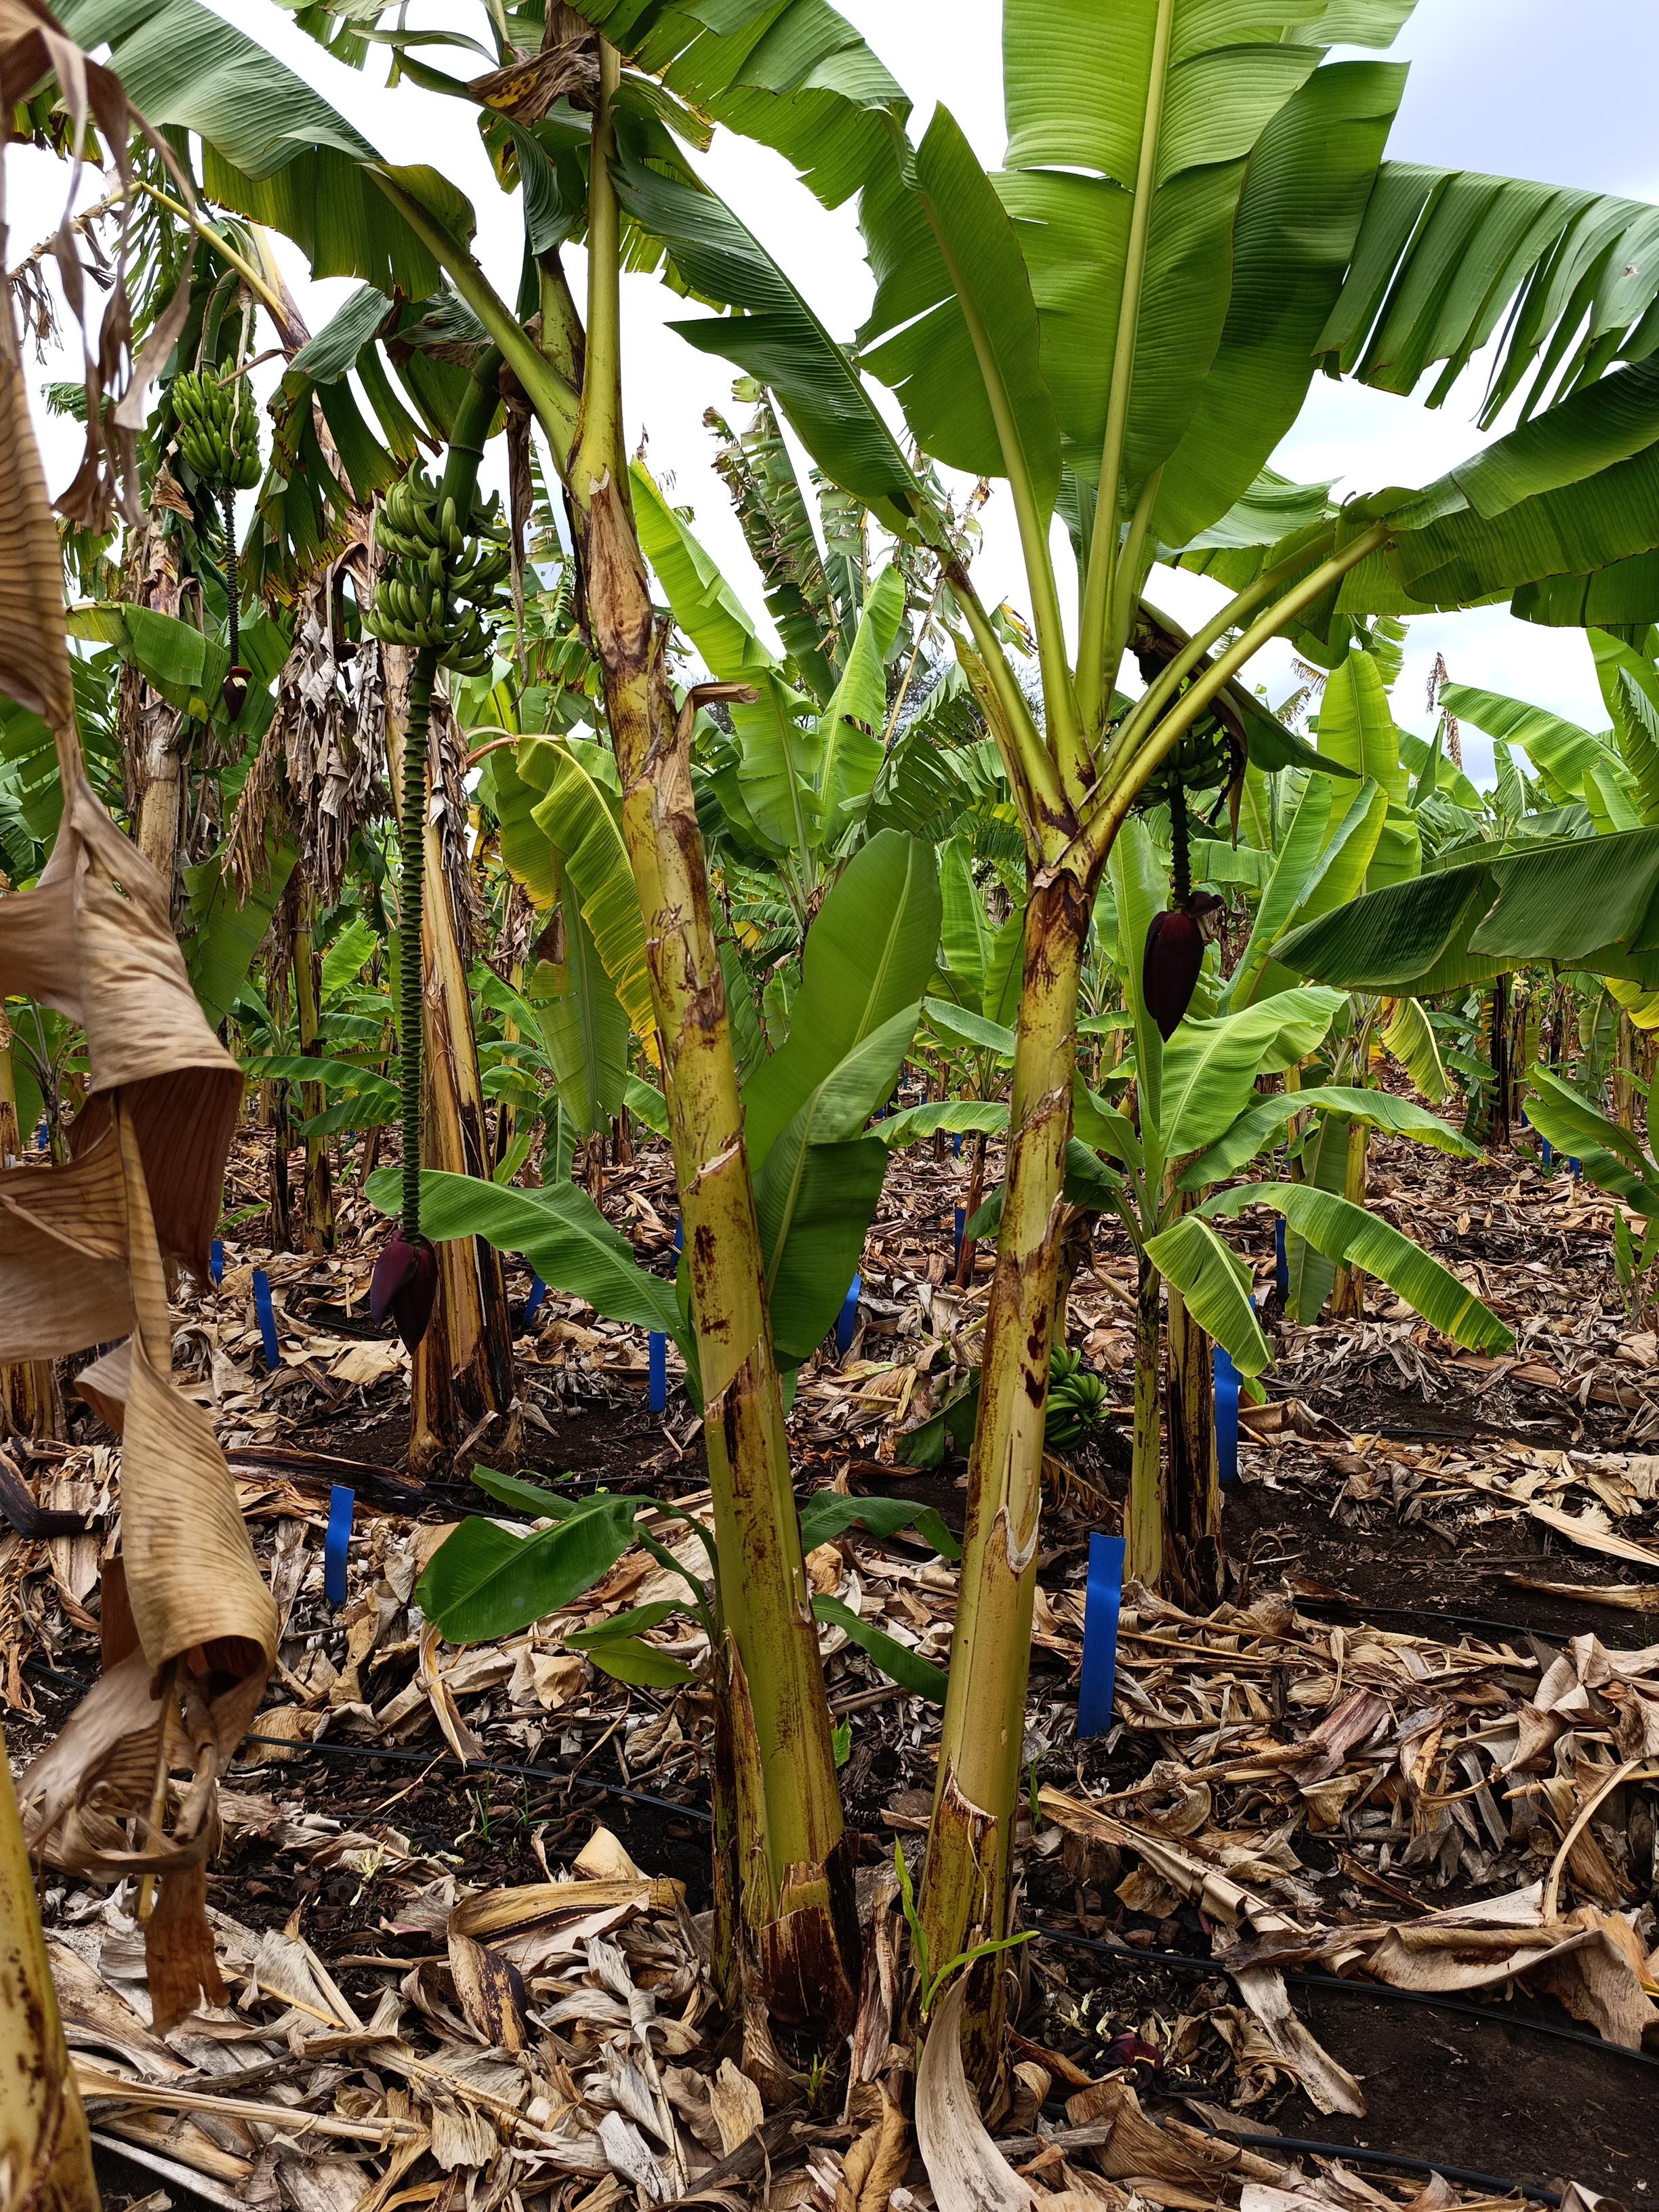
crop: banana
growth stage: development fruit
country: Tanzania
